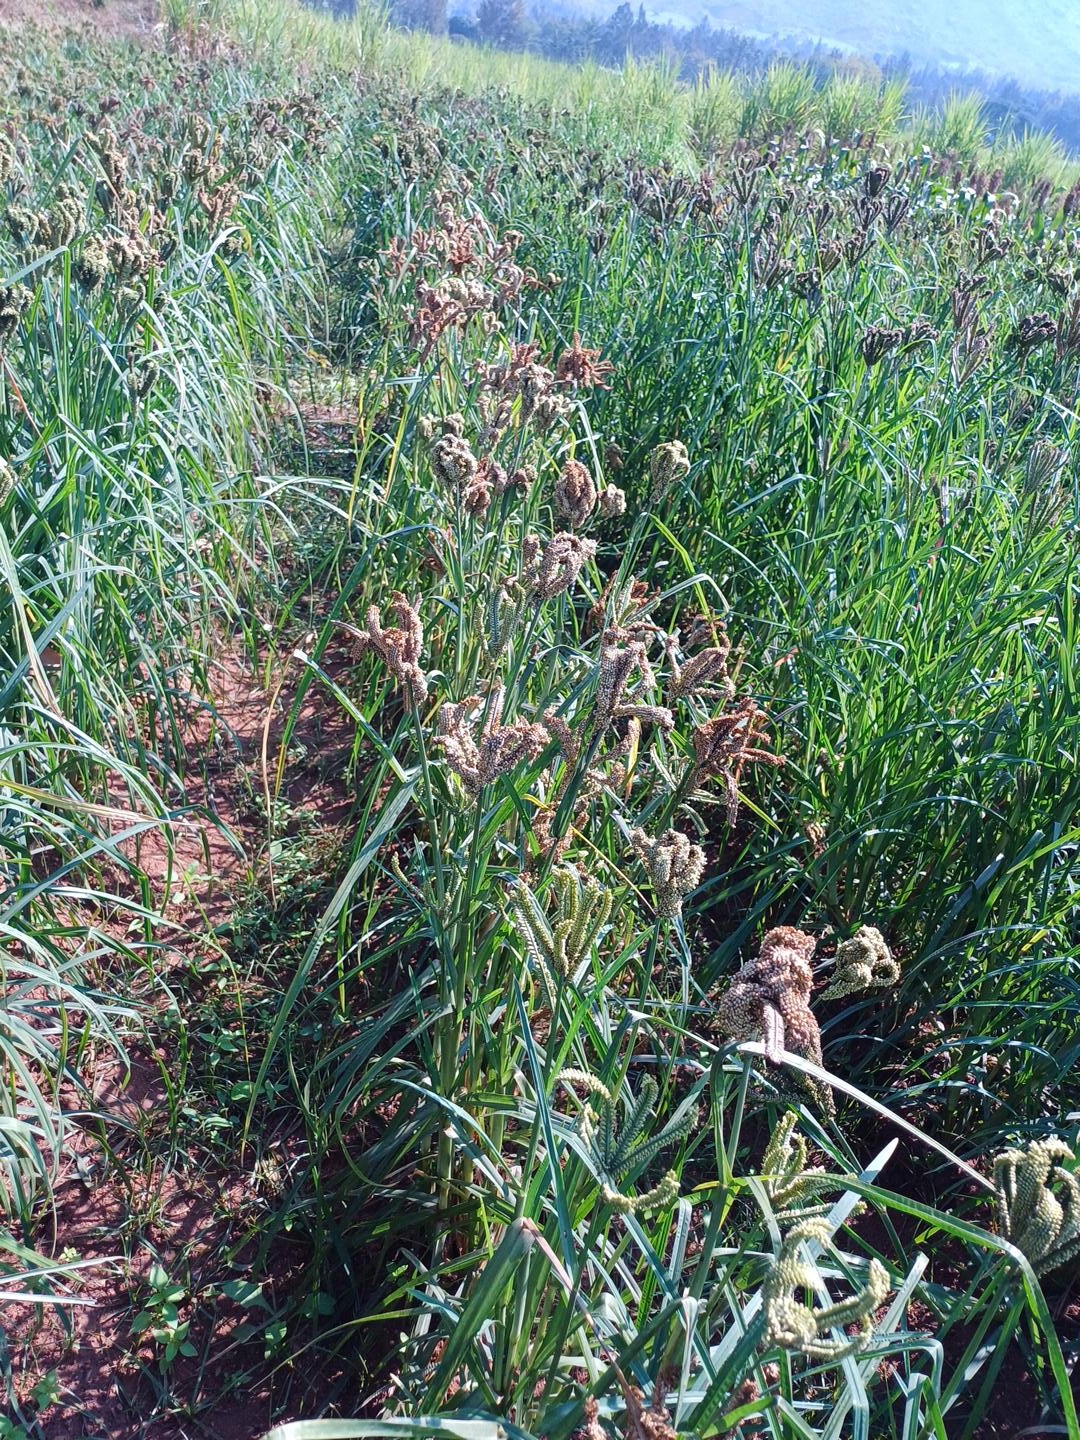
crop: finger millet
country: Kenya
